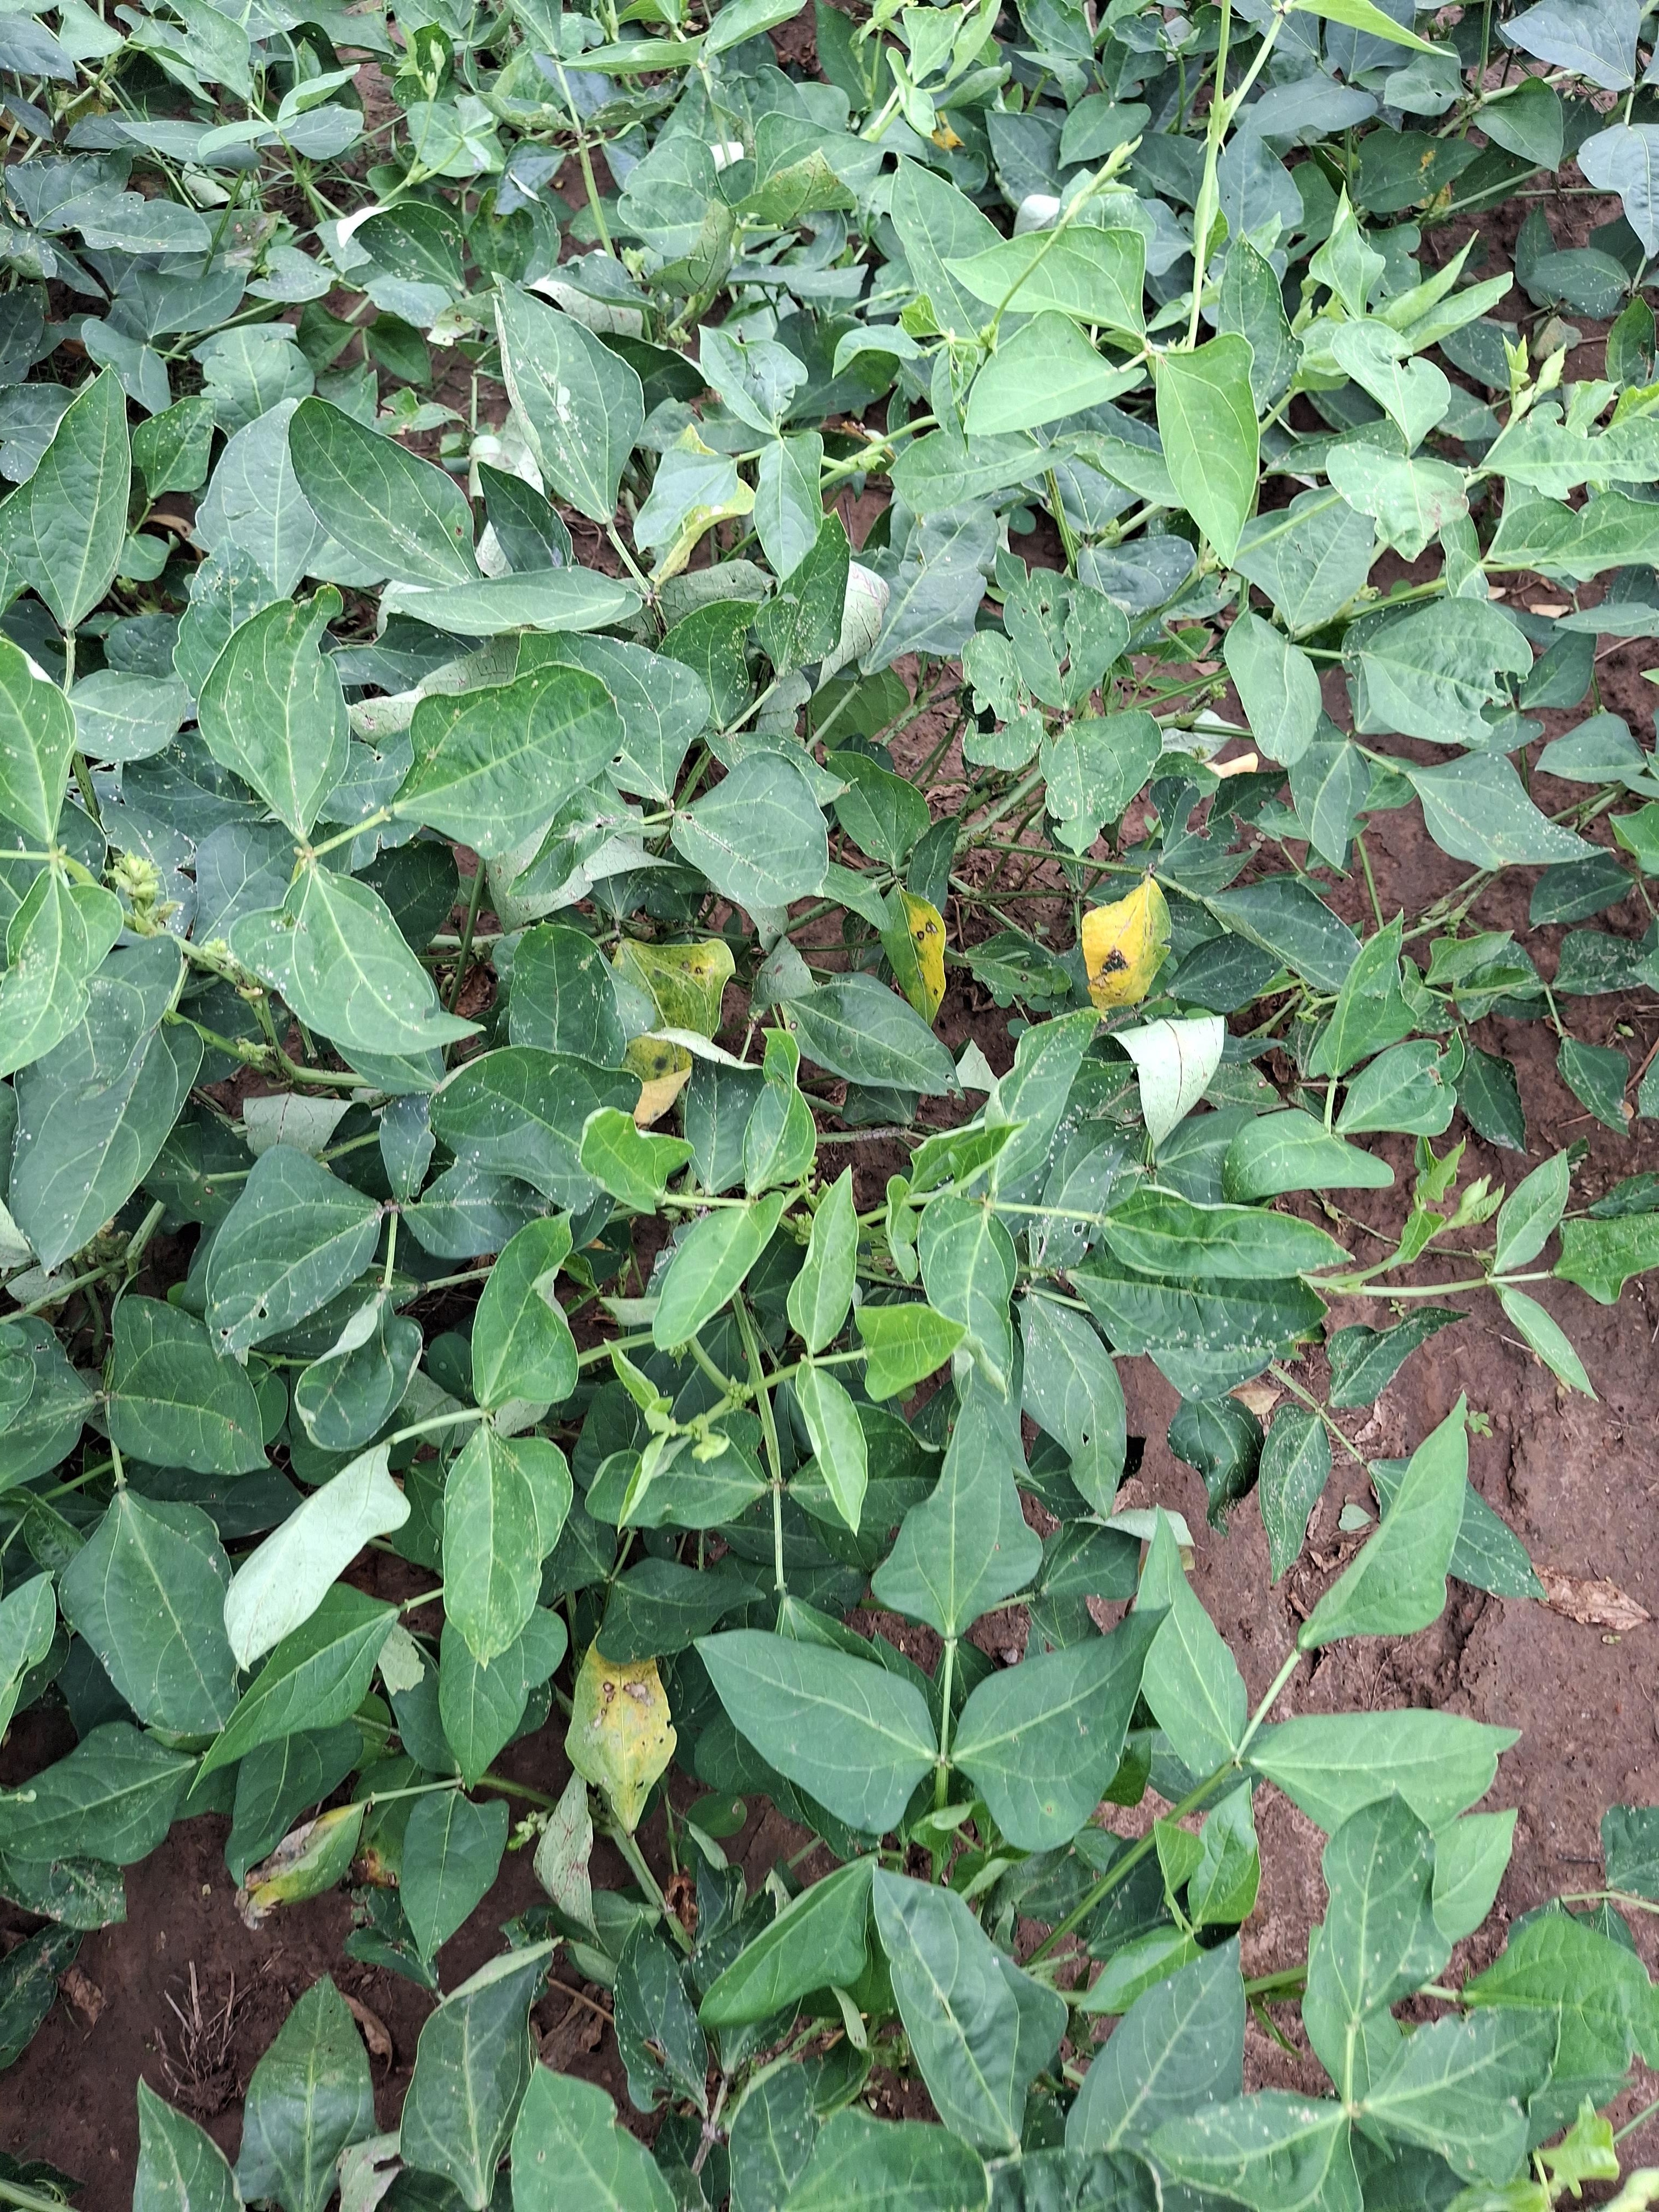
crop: cowpea
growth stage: flowering
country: Nigeria
